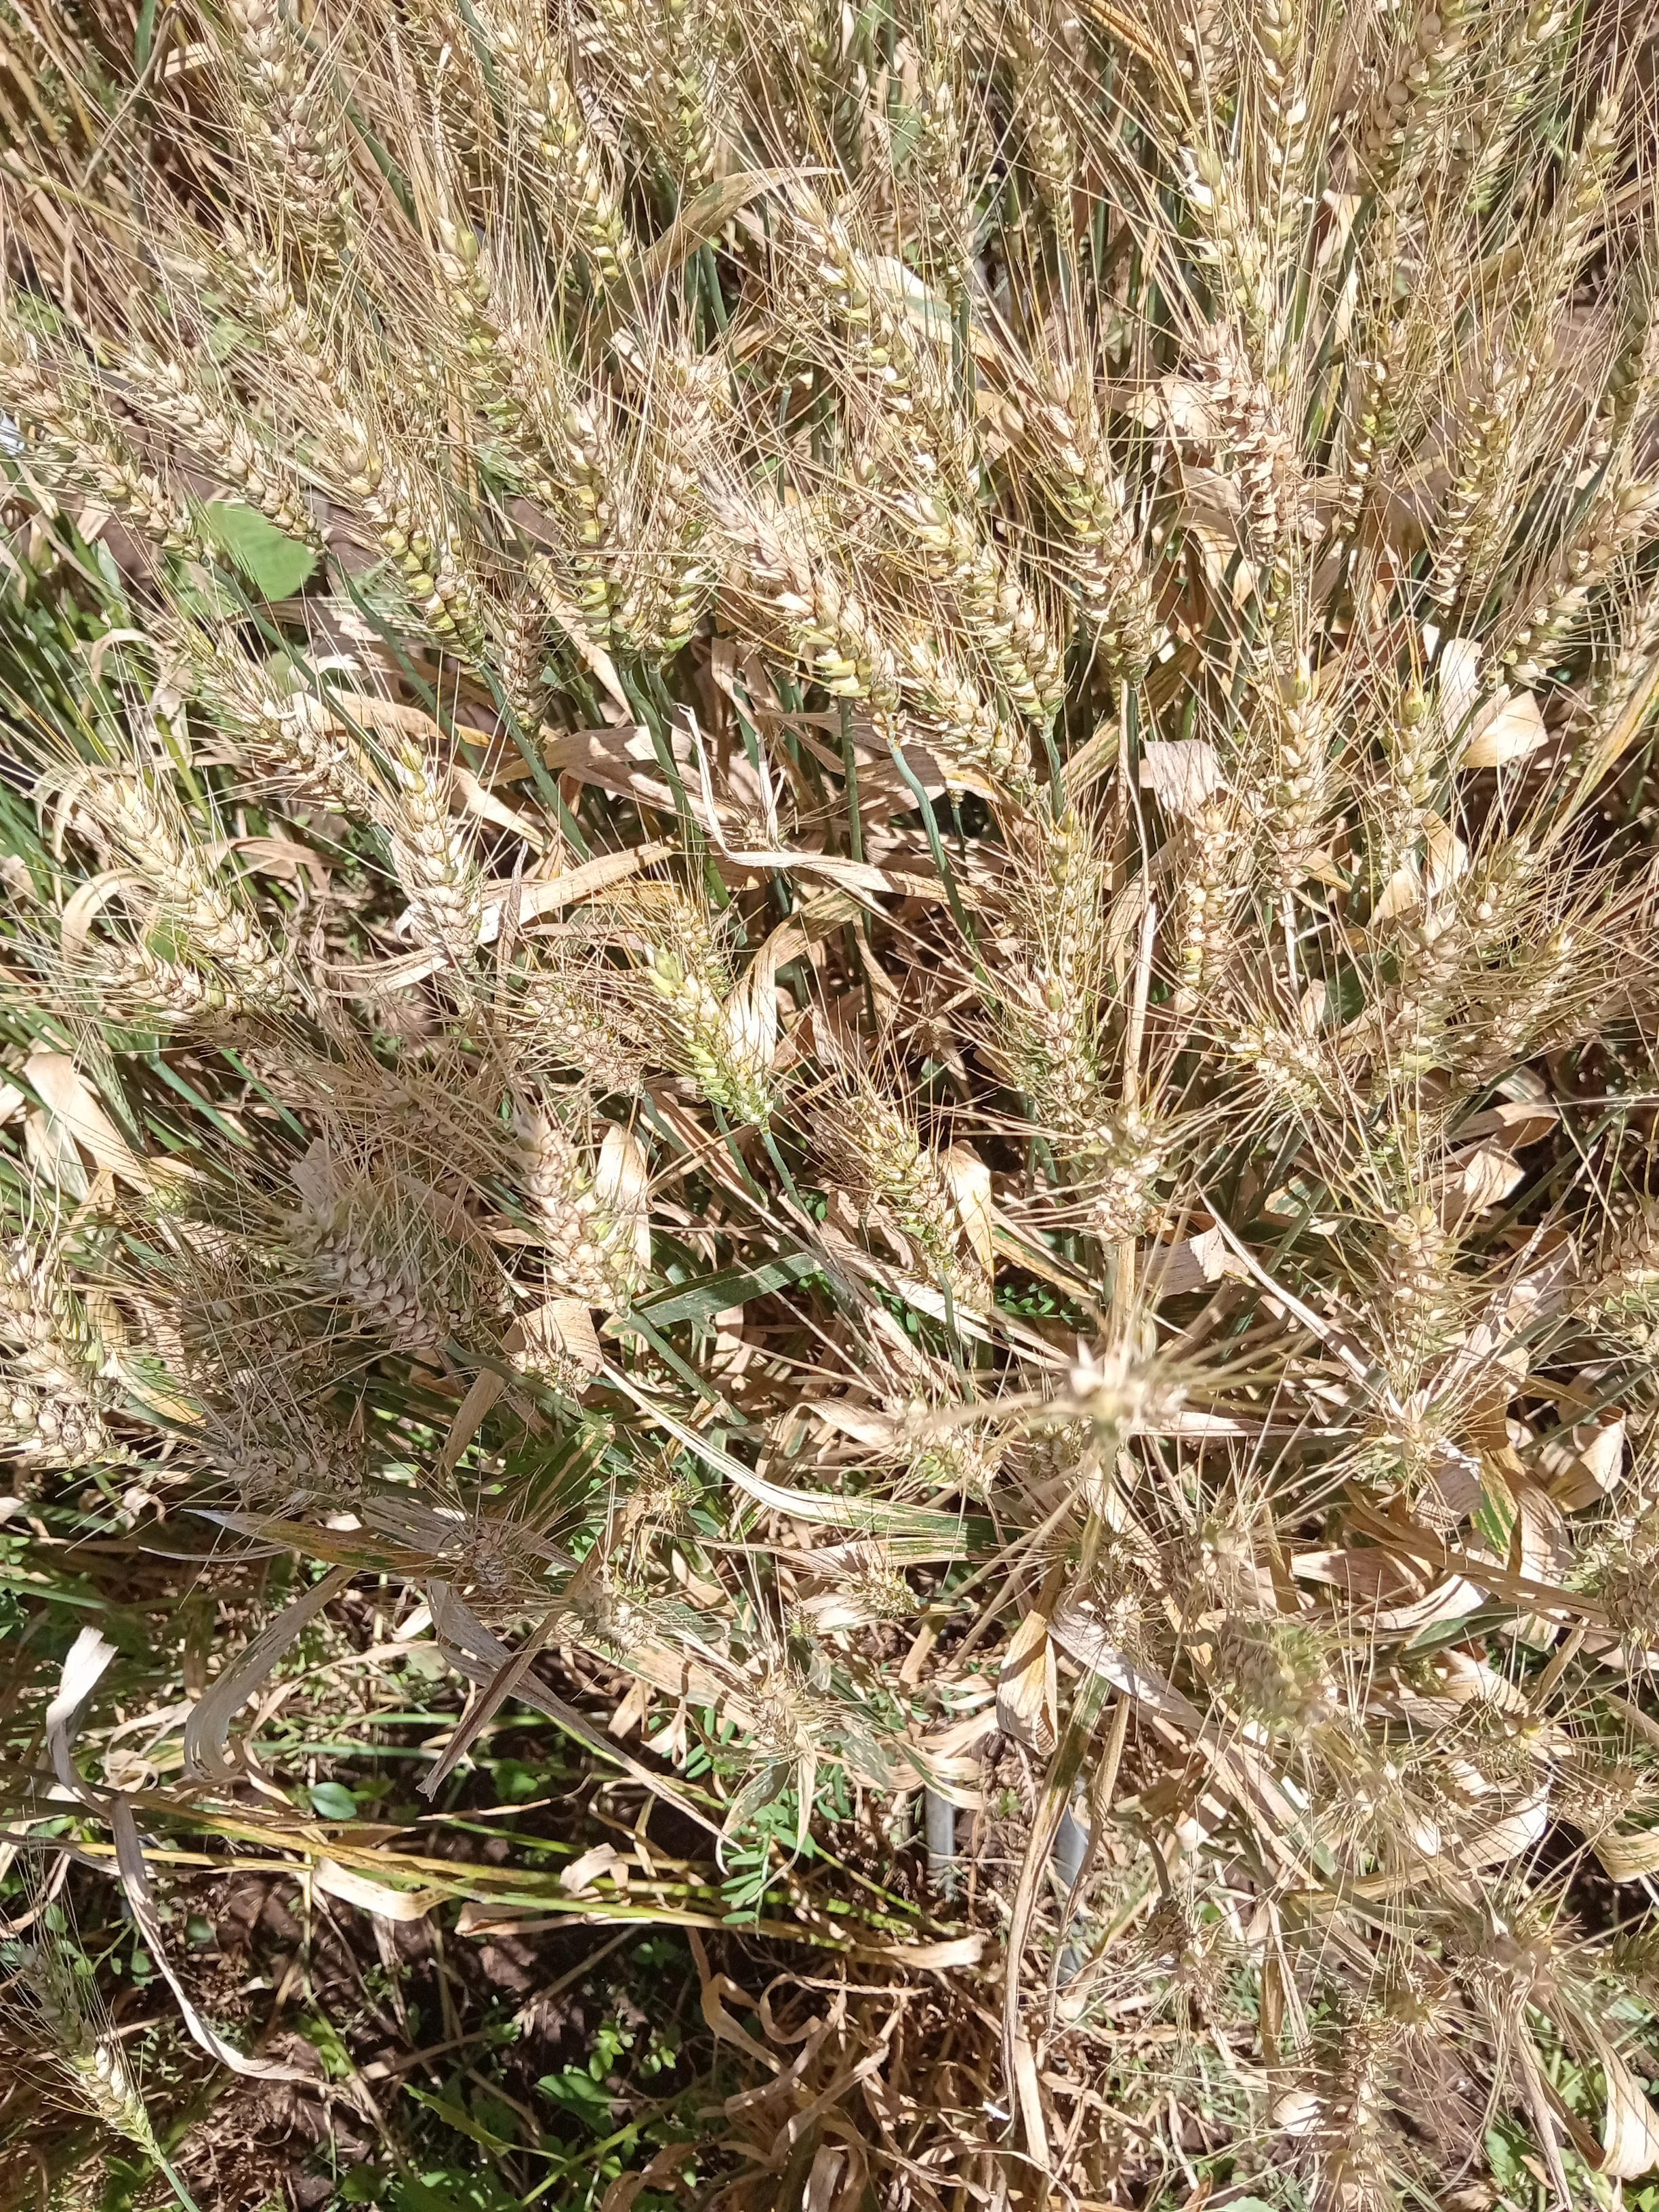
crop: wheat
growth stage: maturity
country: Kenya
